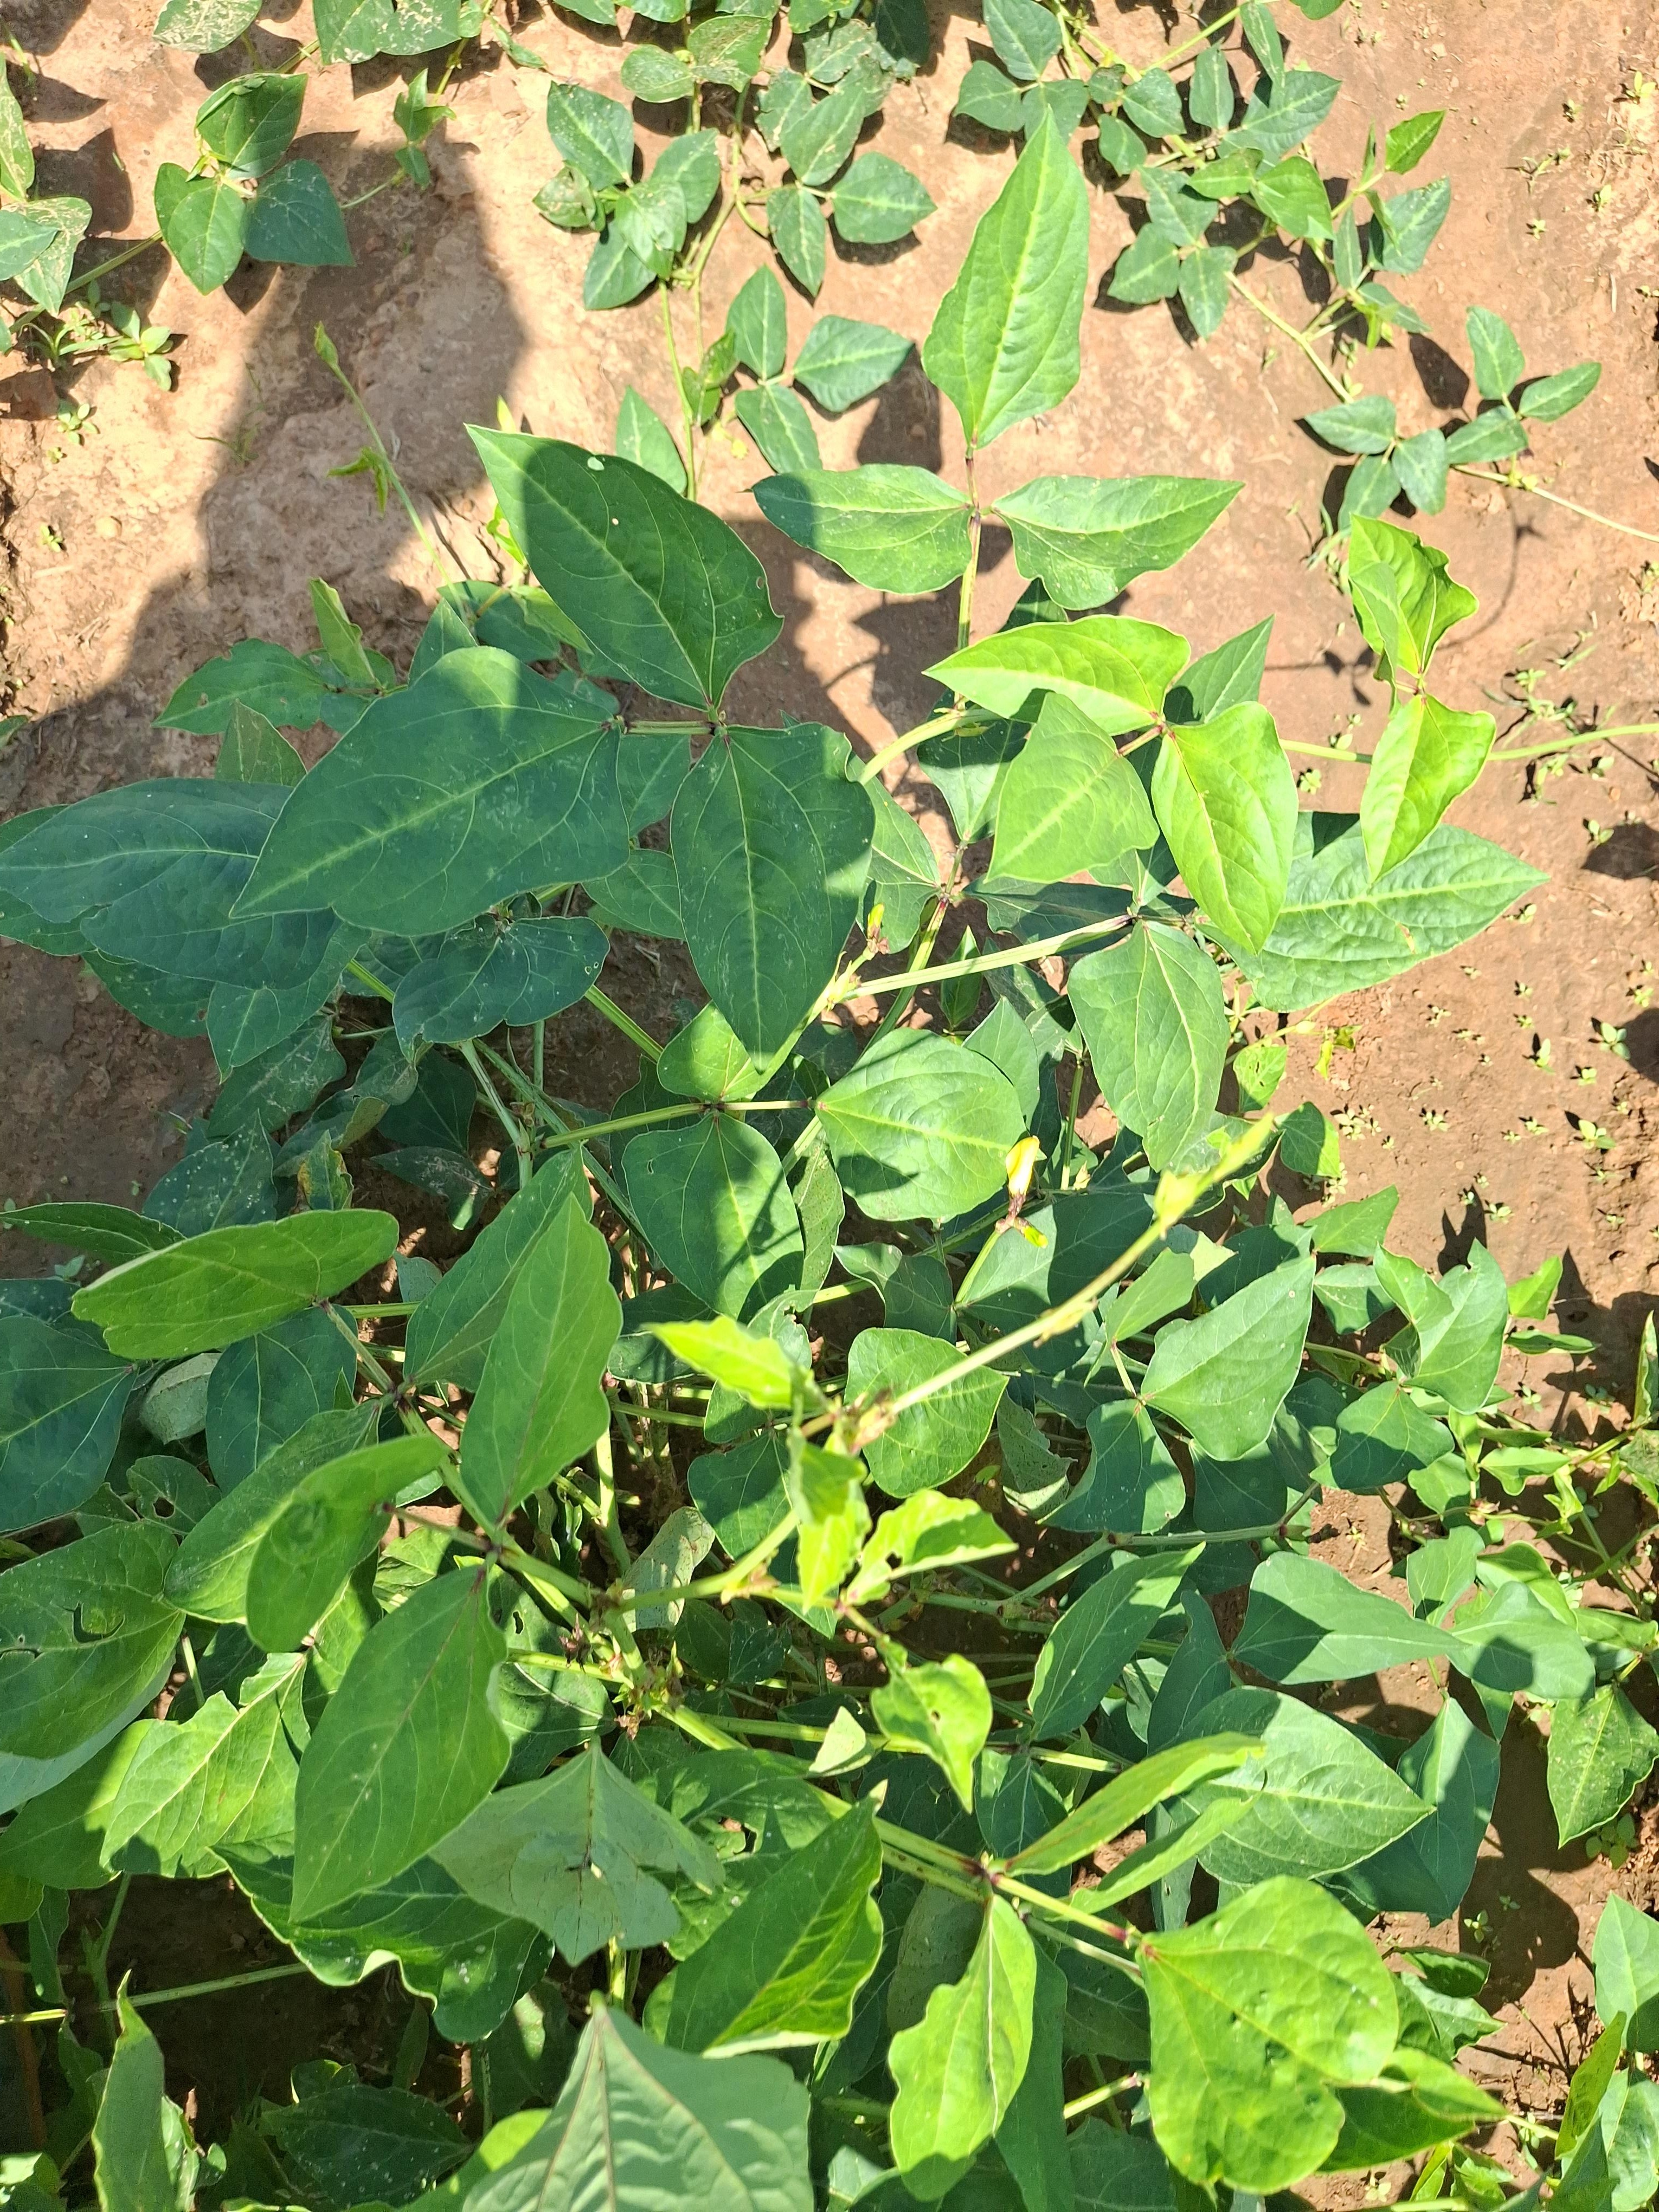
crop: cowpea
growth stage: flowering
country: Nigeria
